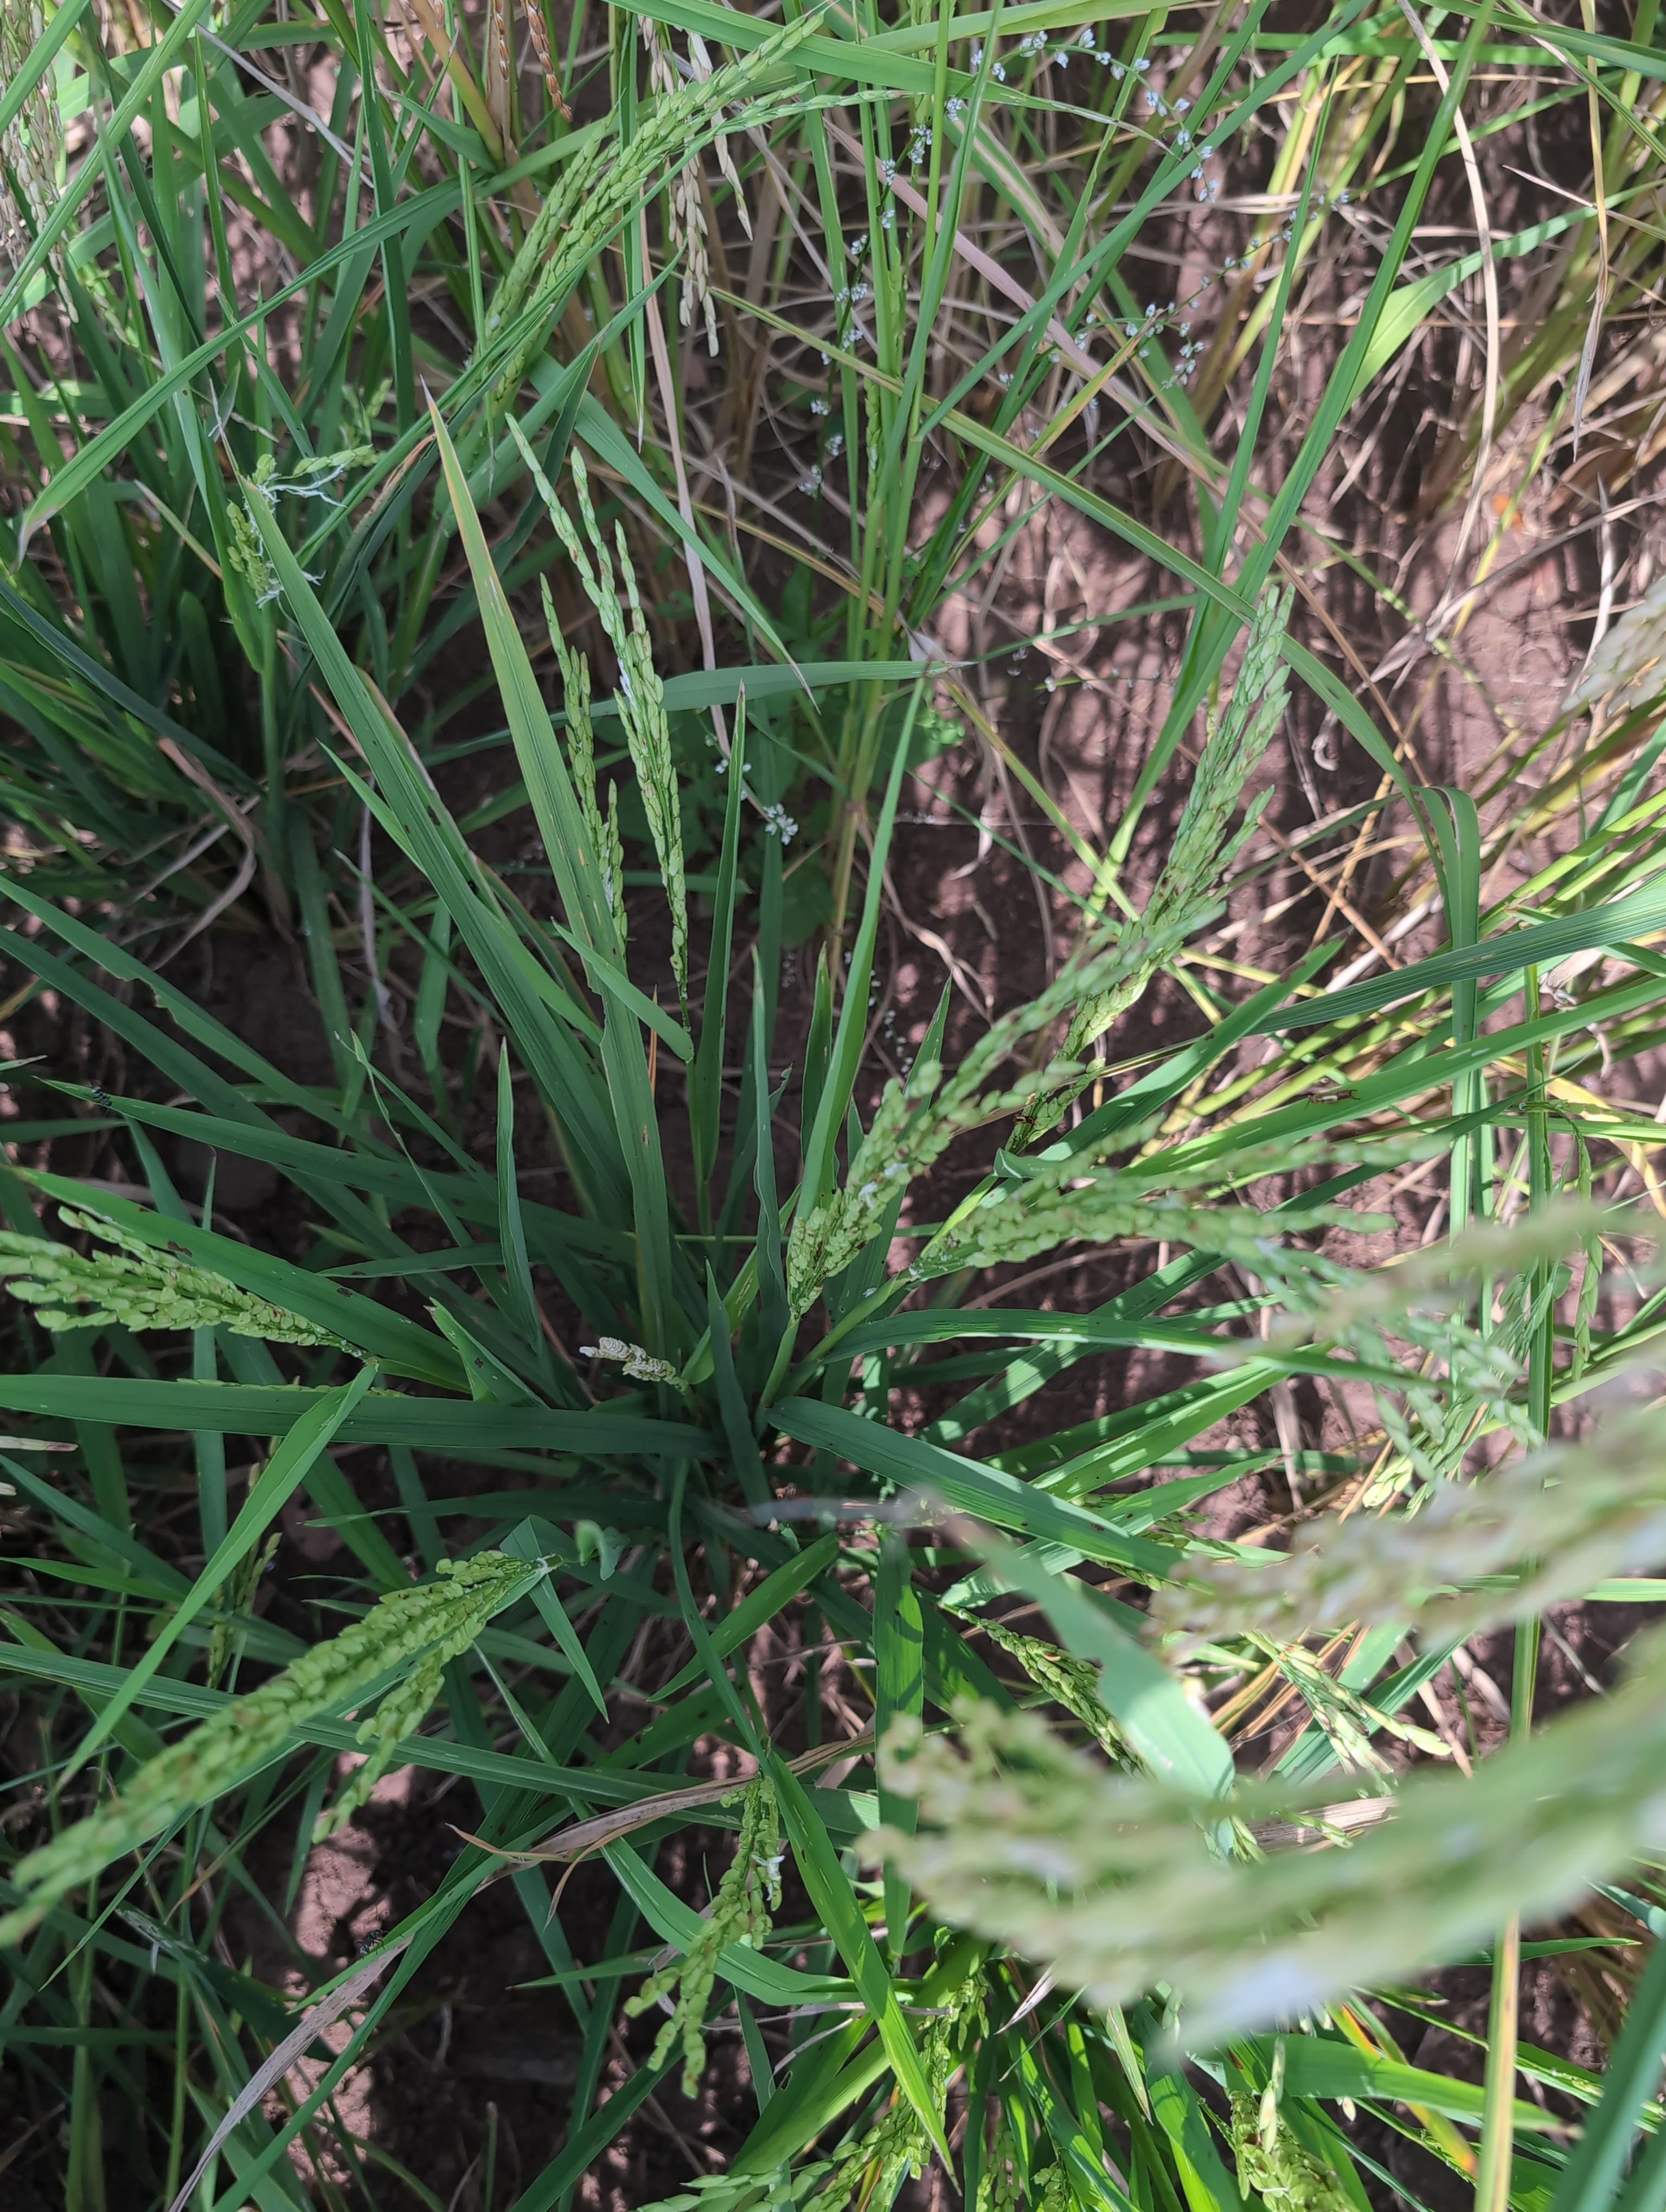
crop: rice
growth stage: flowering
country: Côte d'Ivoire
